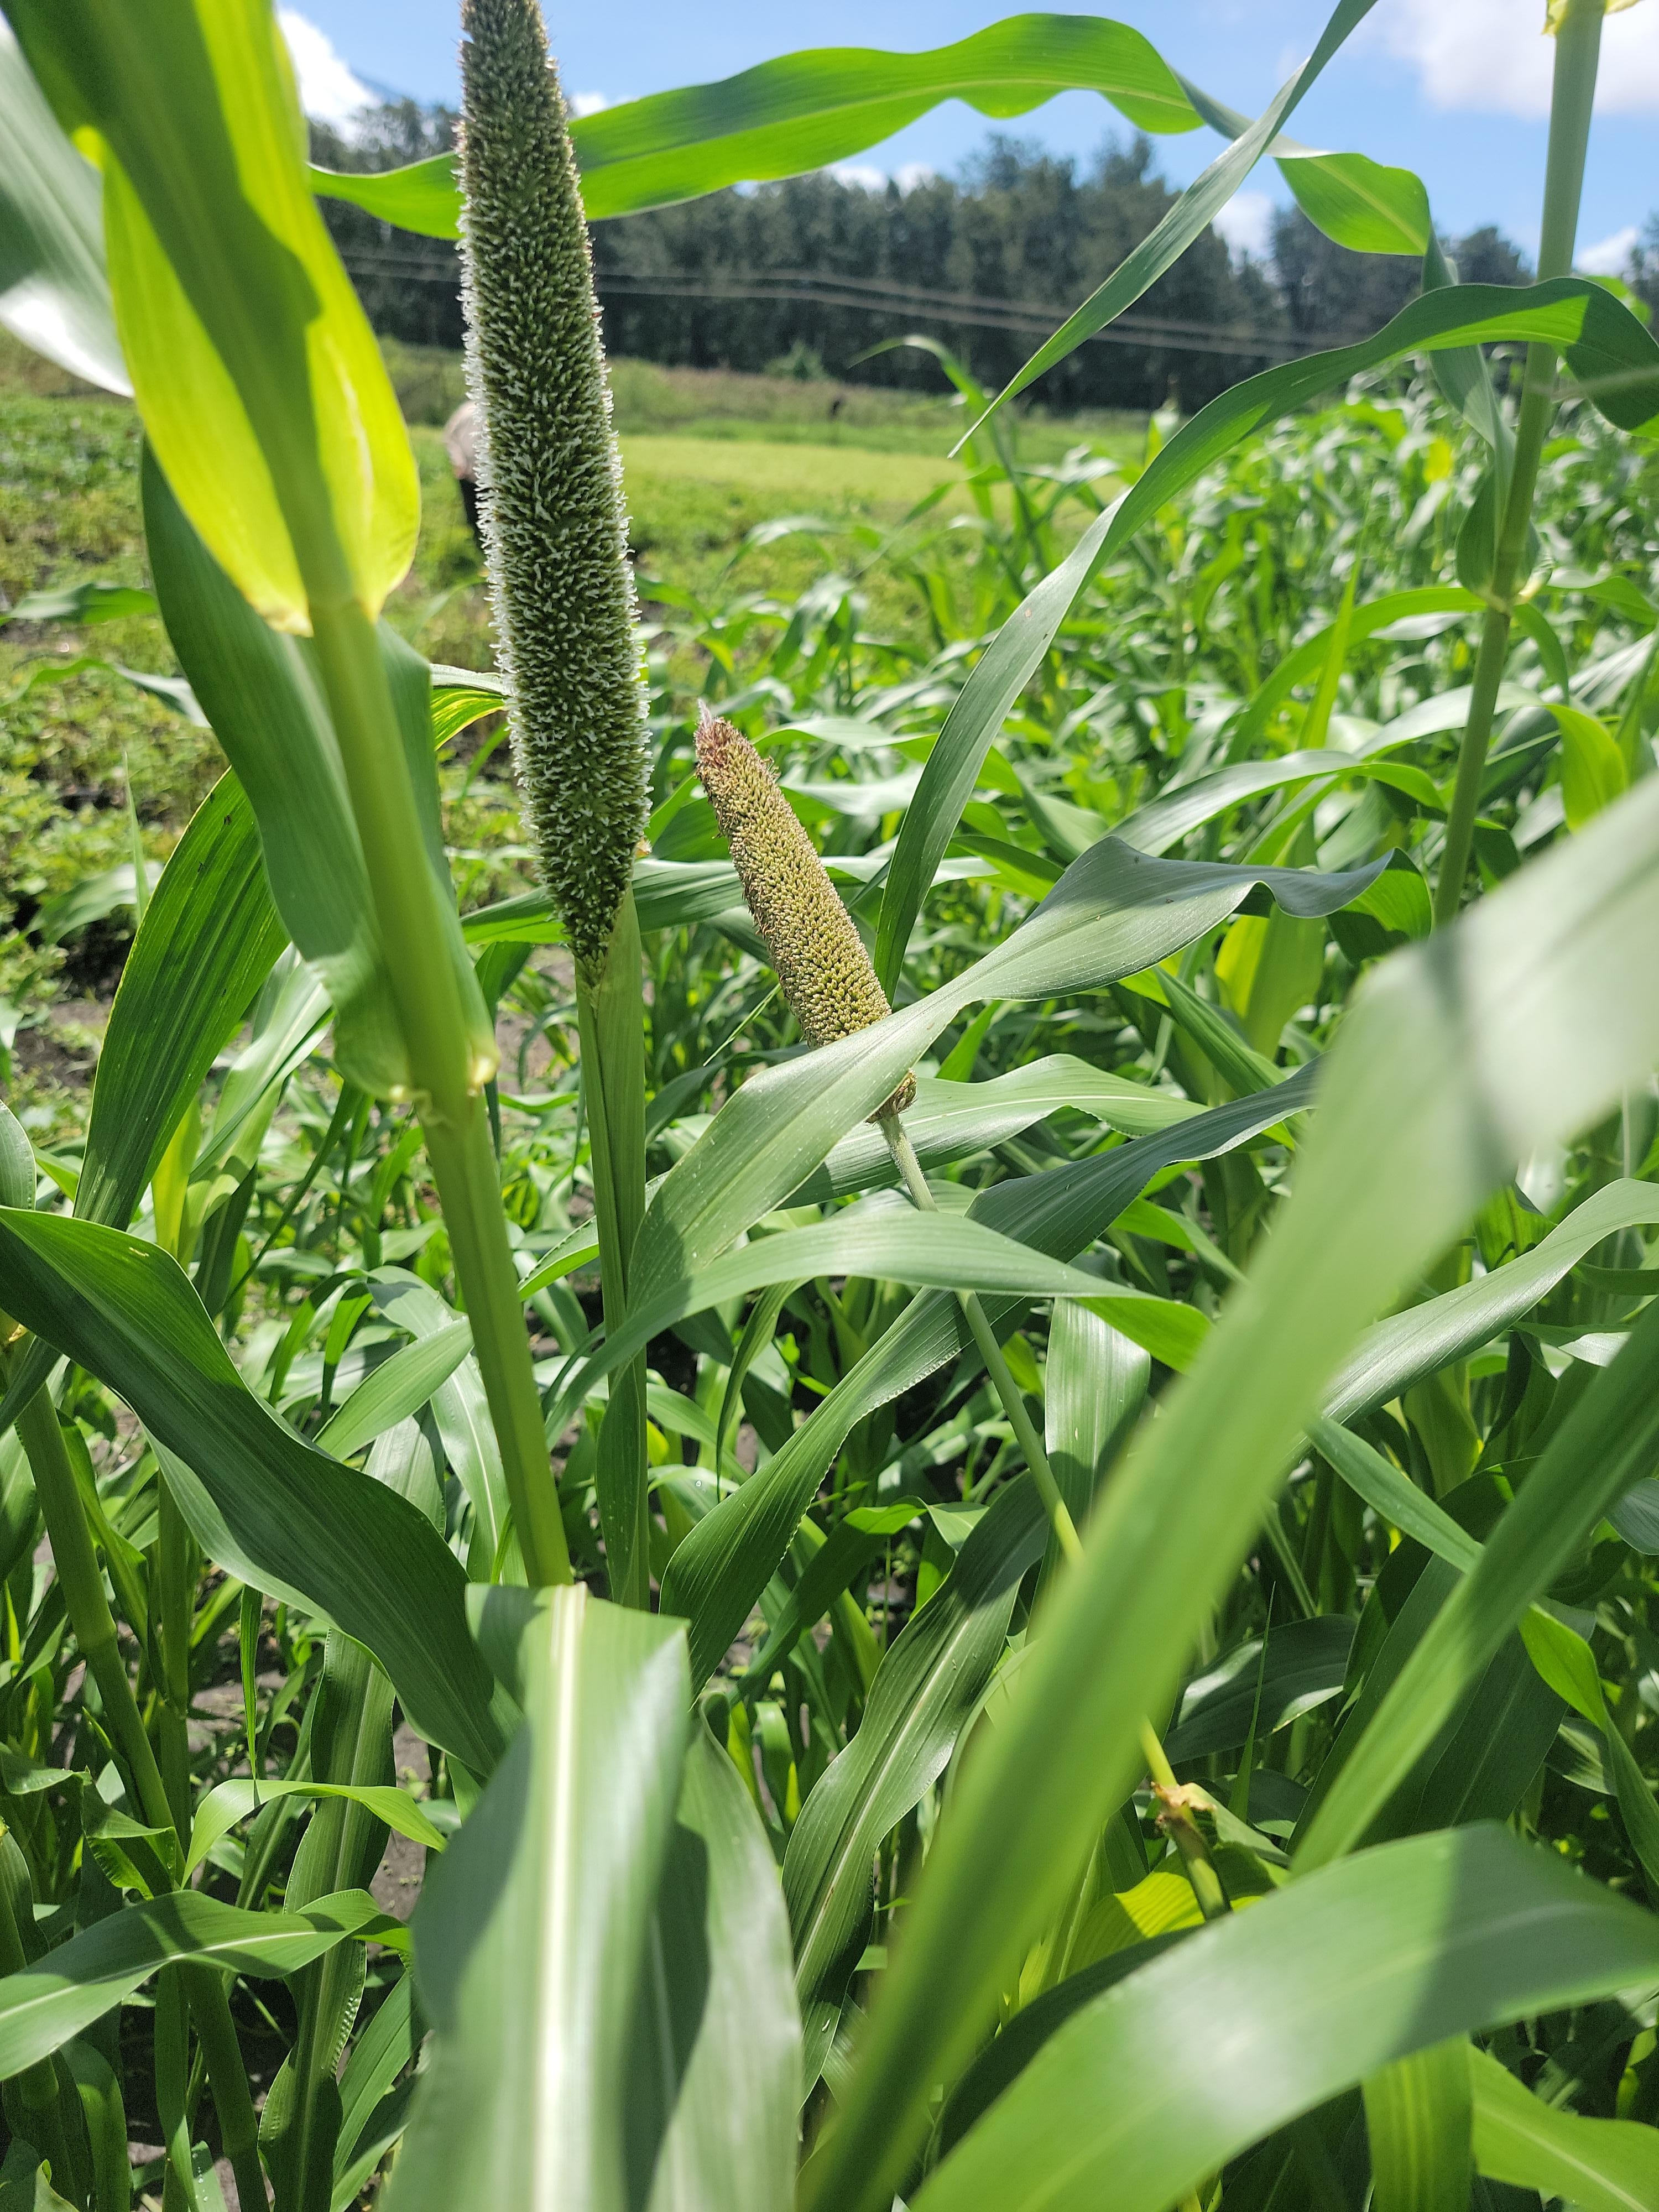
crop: pearl millet
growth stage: heading tuber
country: Tanzania
